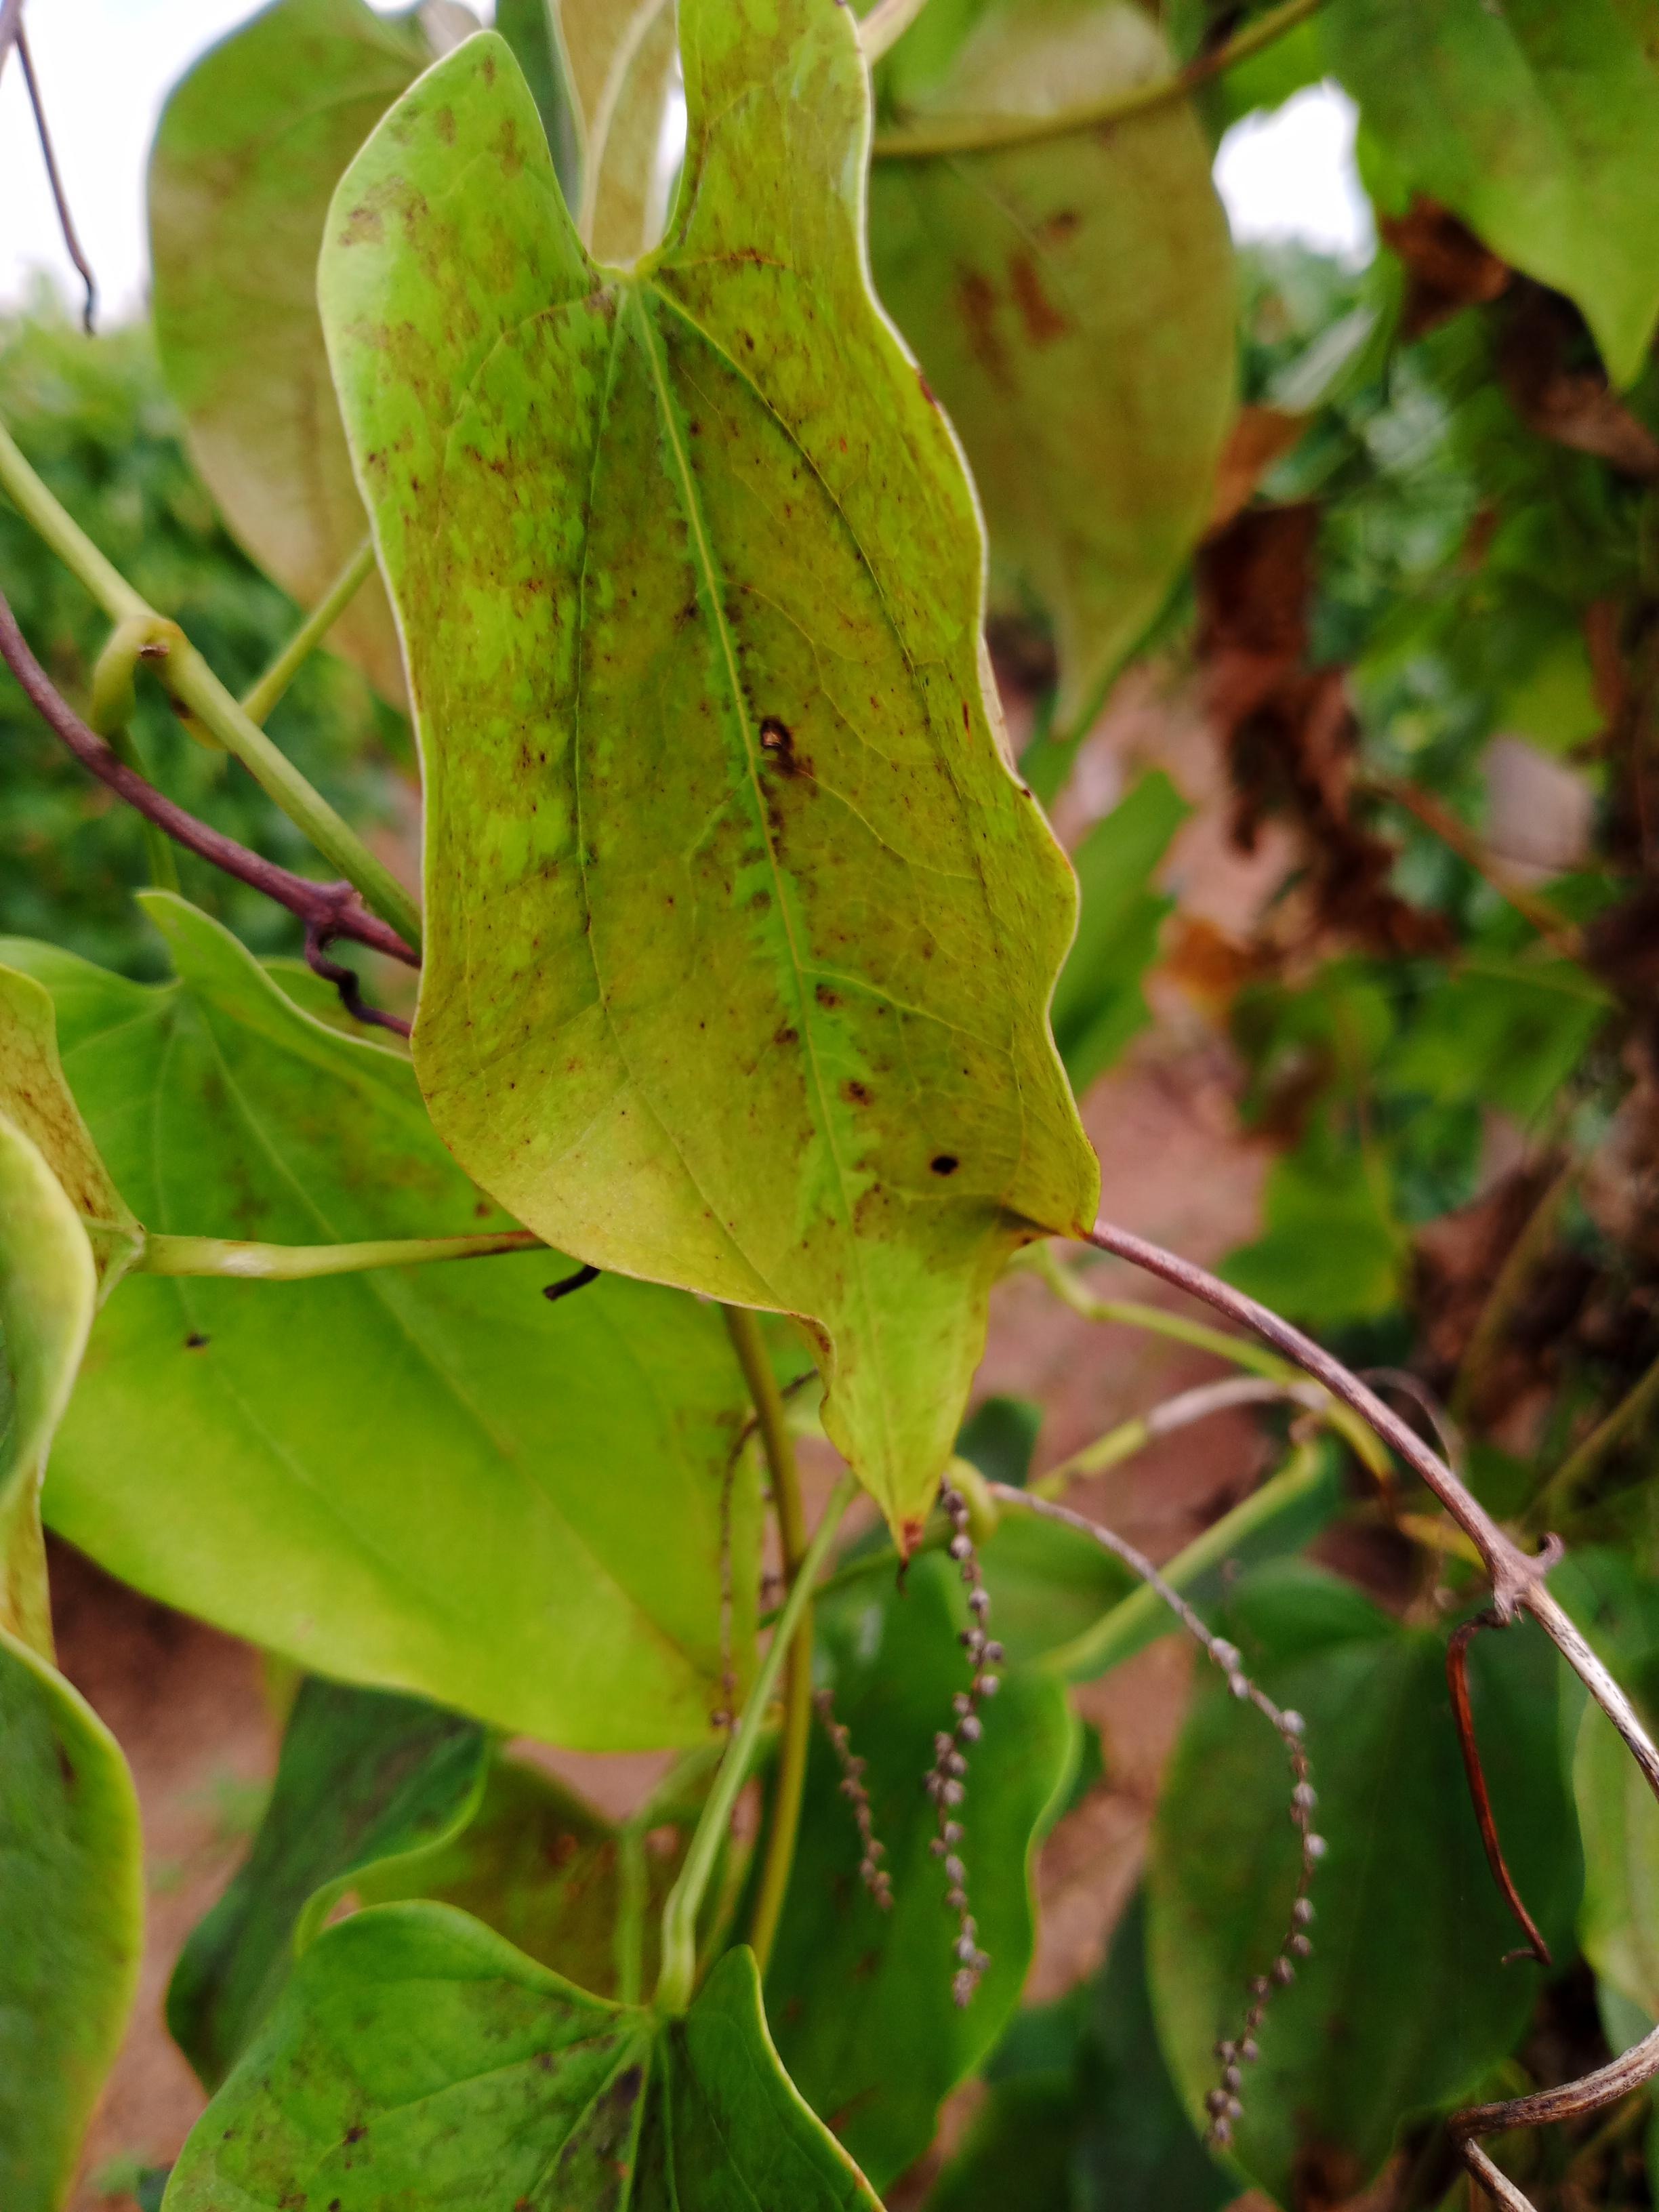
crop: yam
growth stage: vegetative
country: Nigeria
